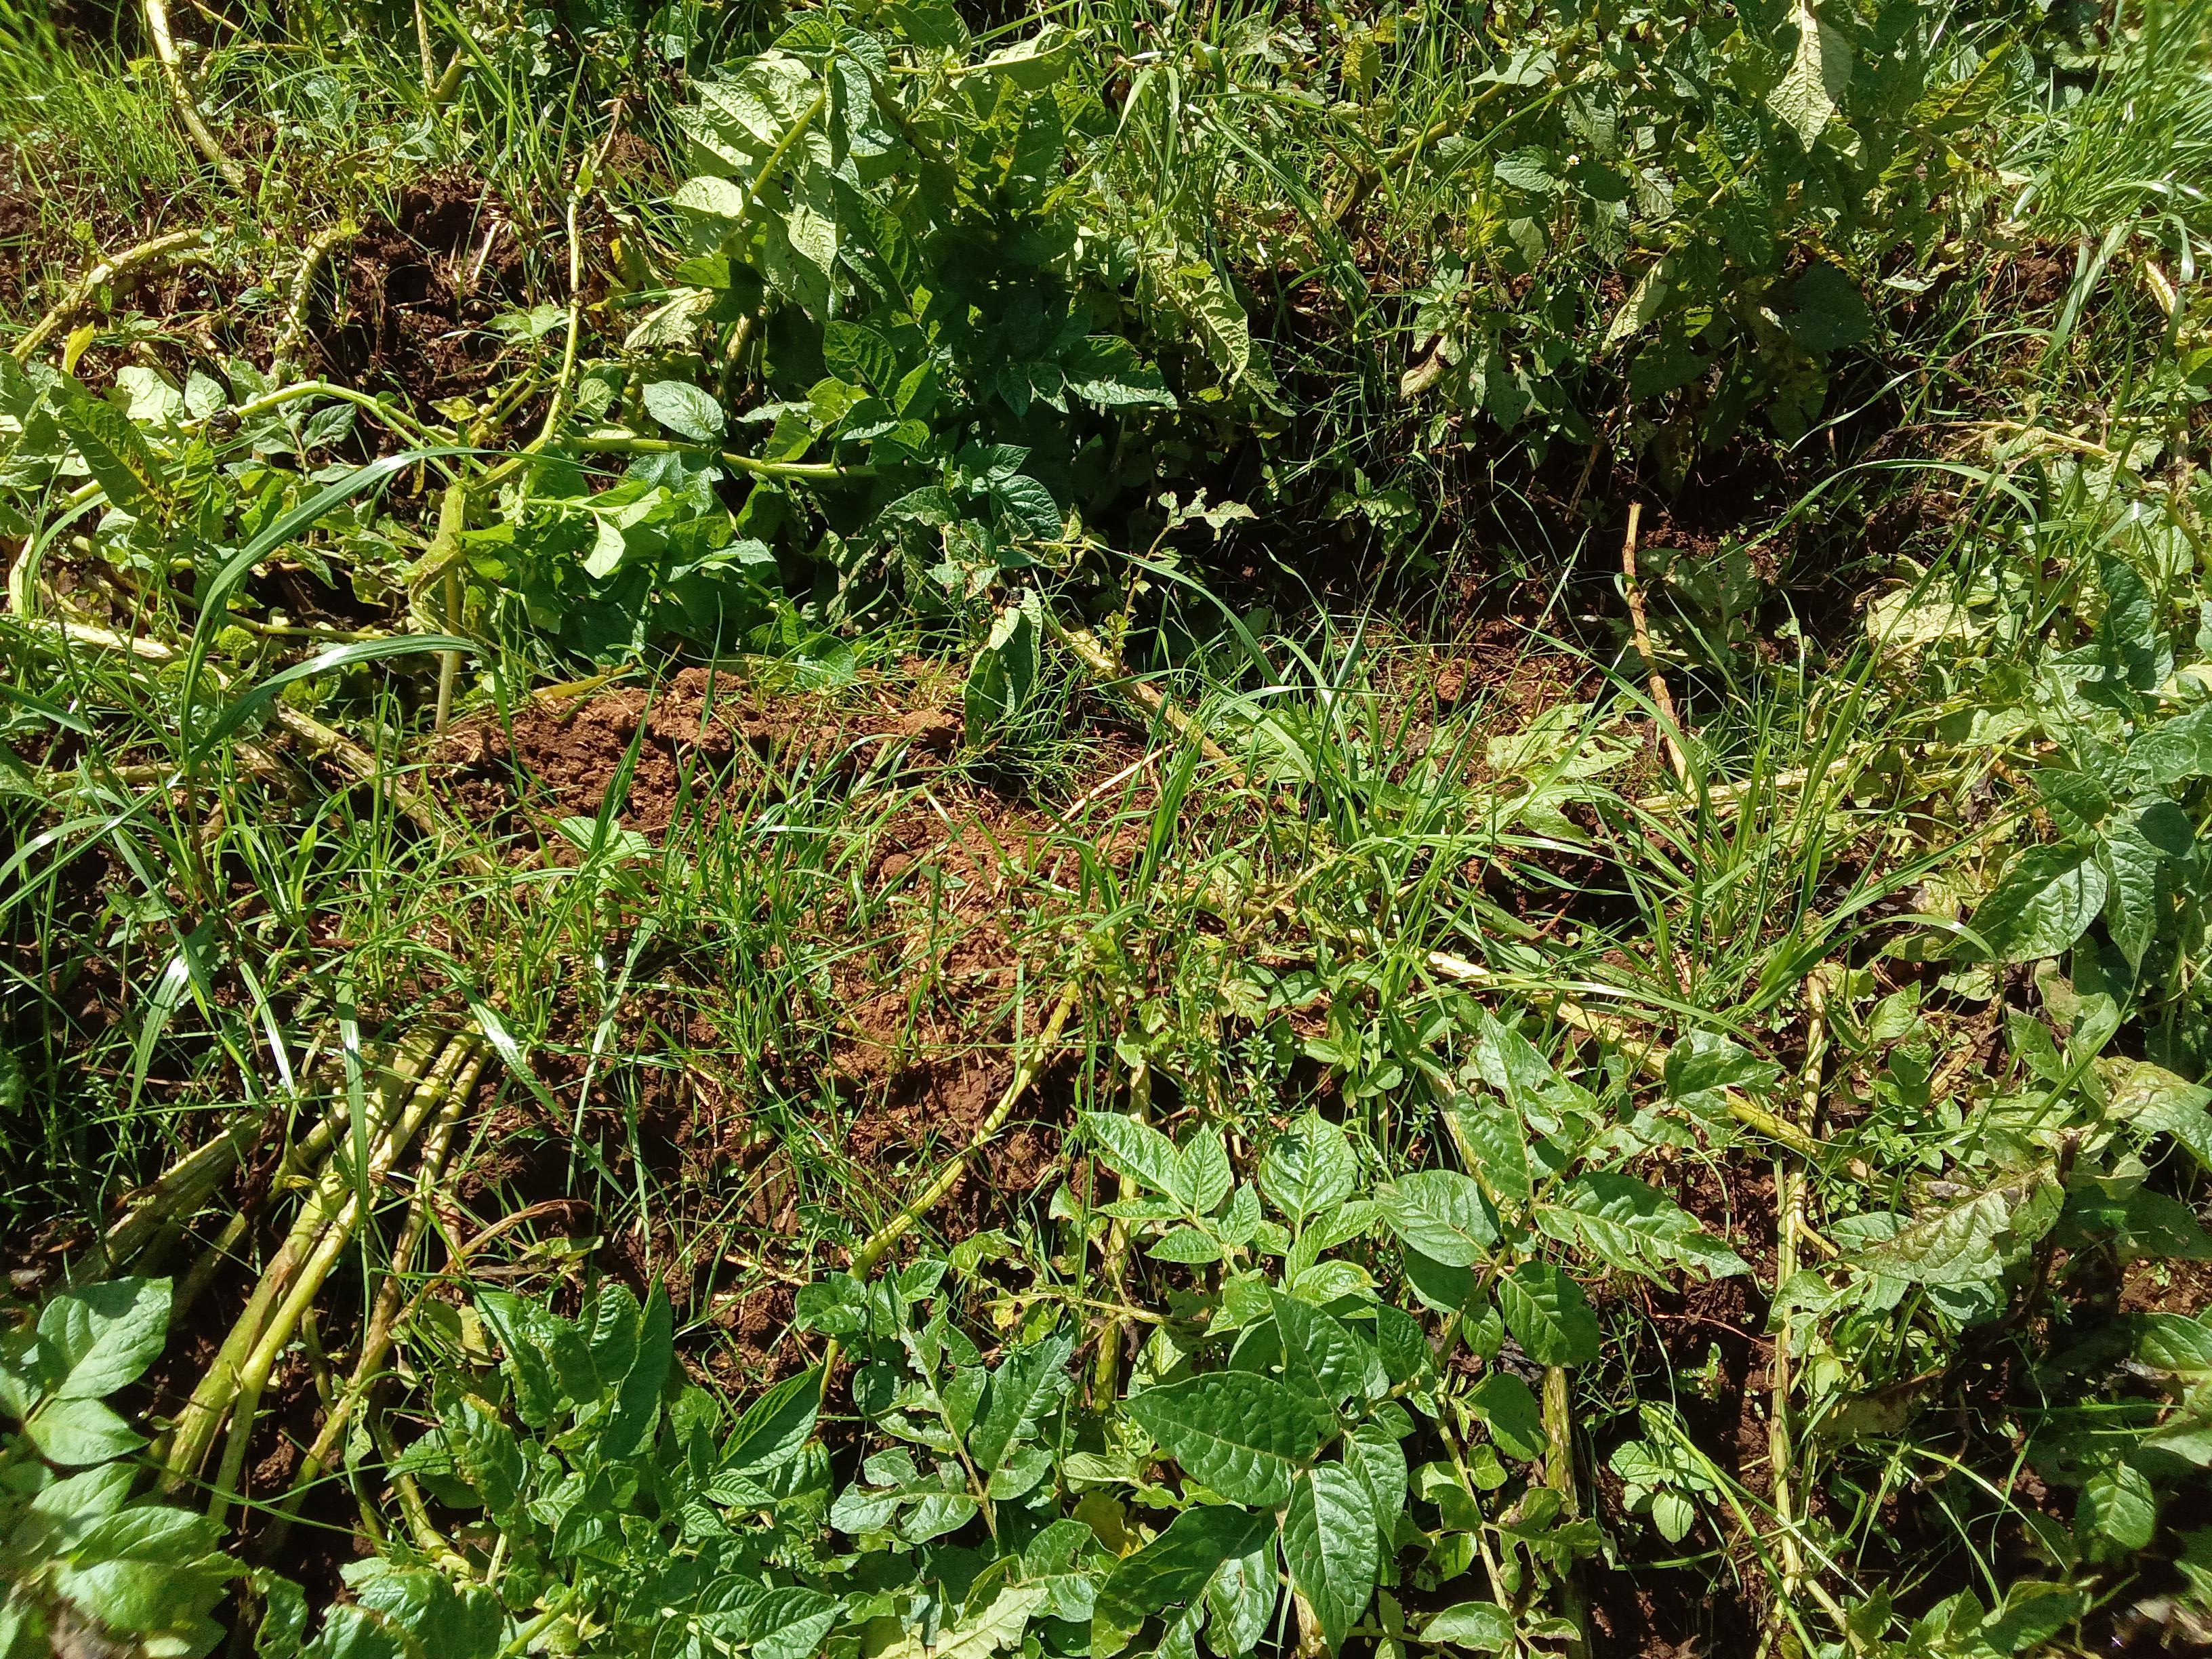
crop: potato
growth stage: maturity
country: Kenya
